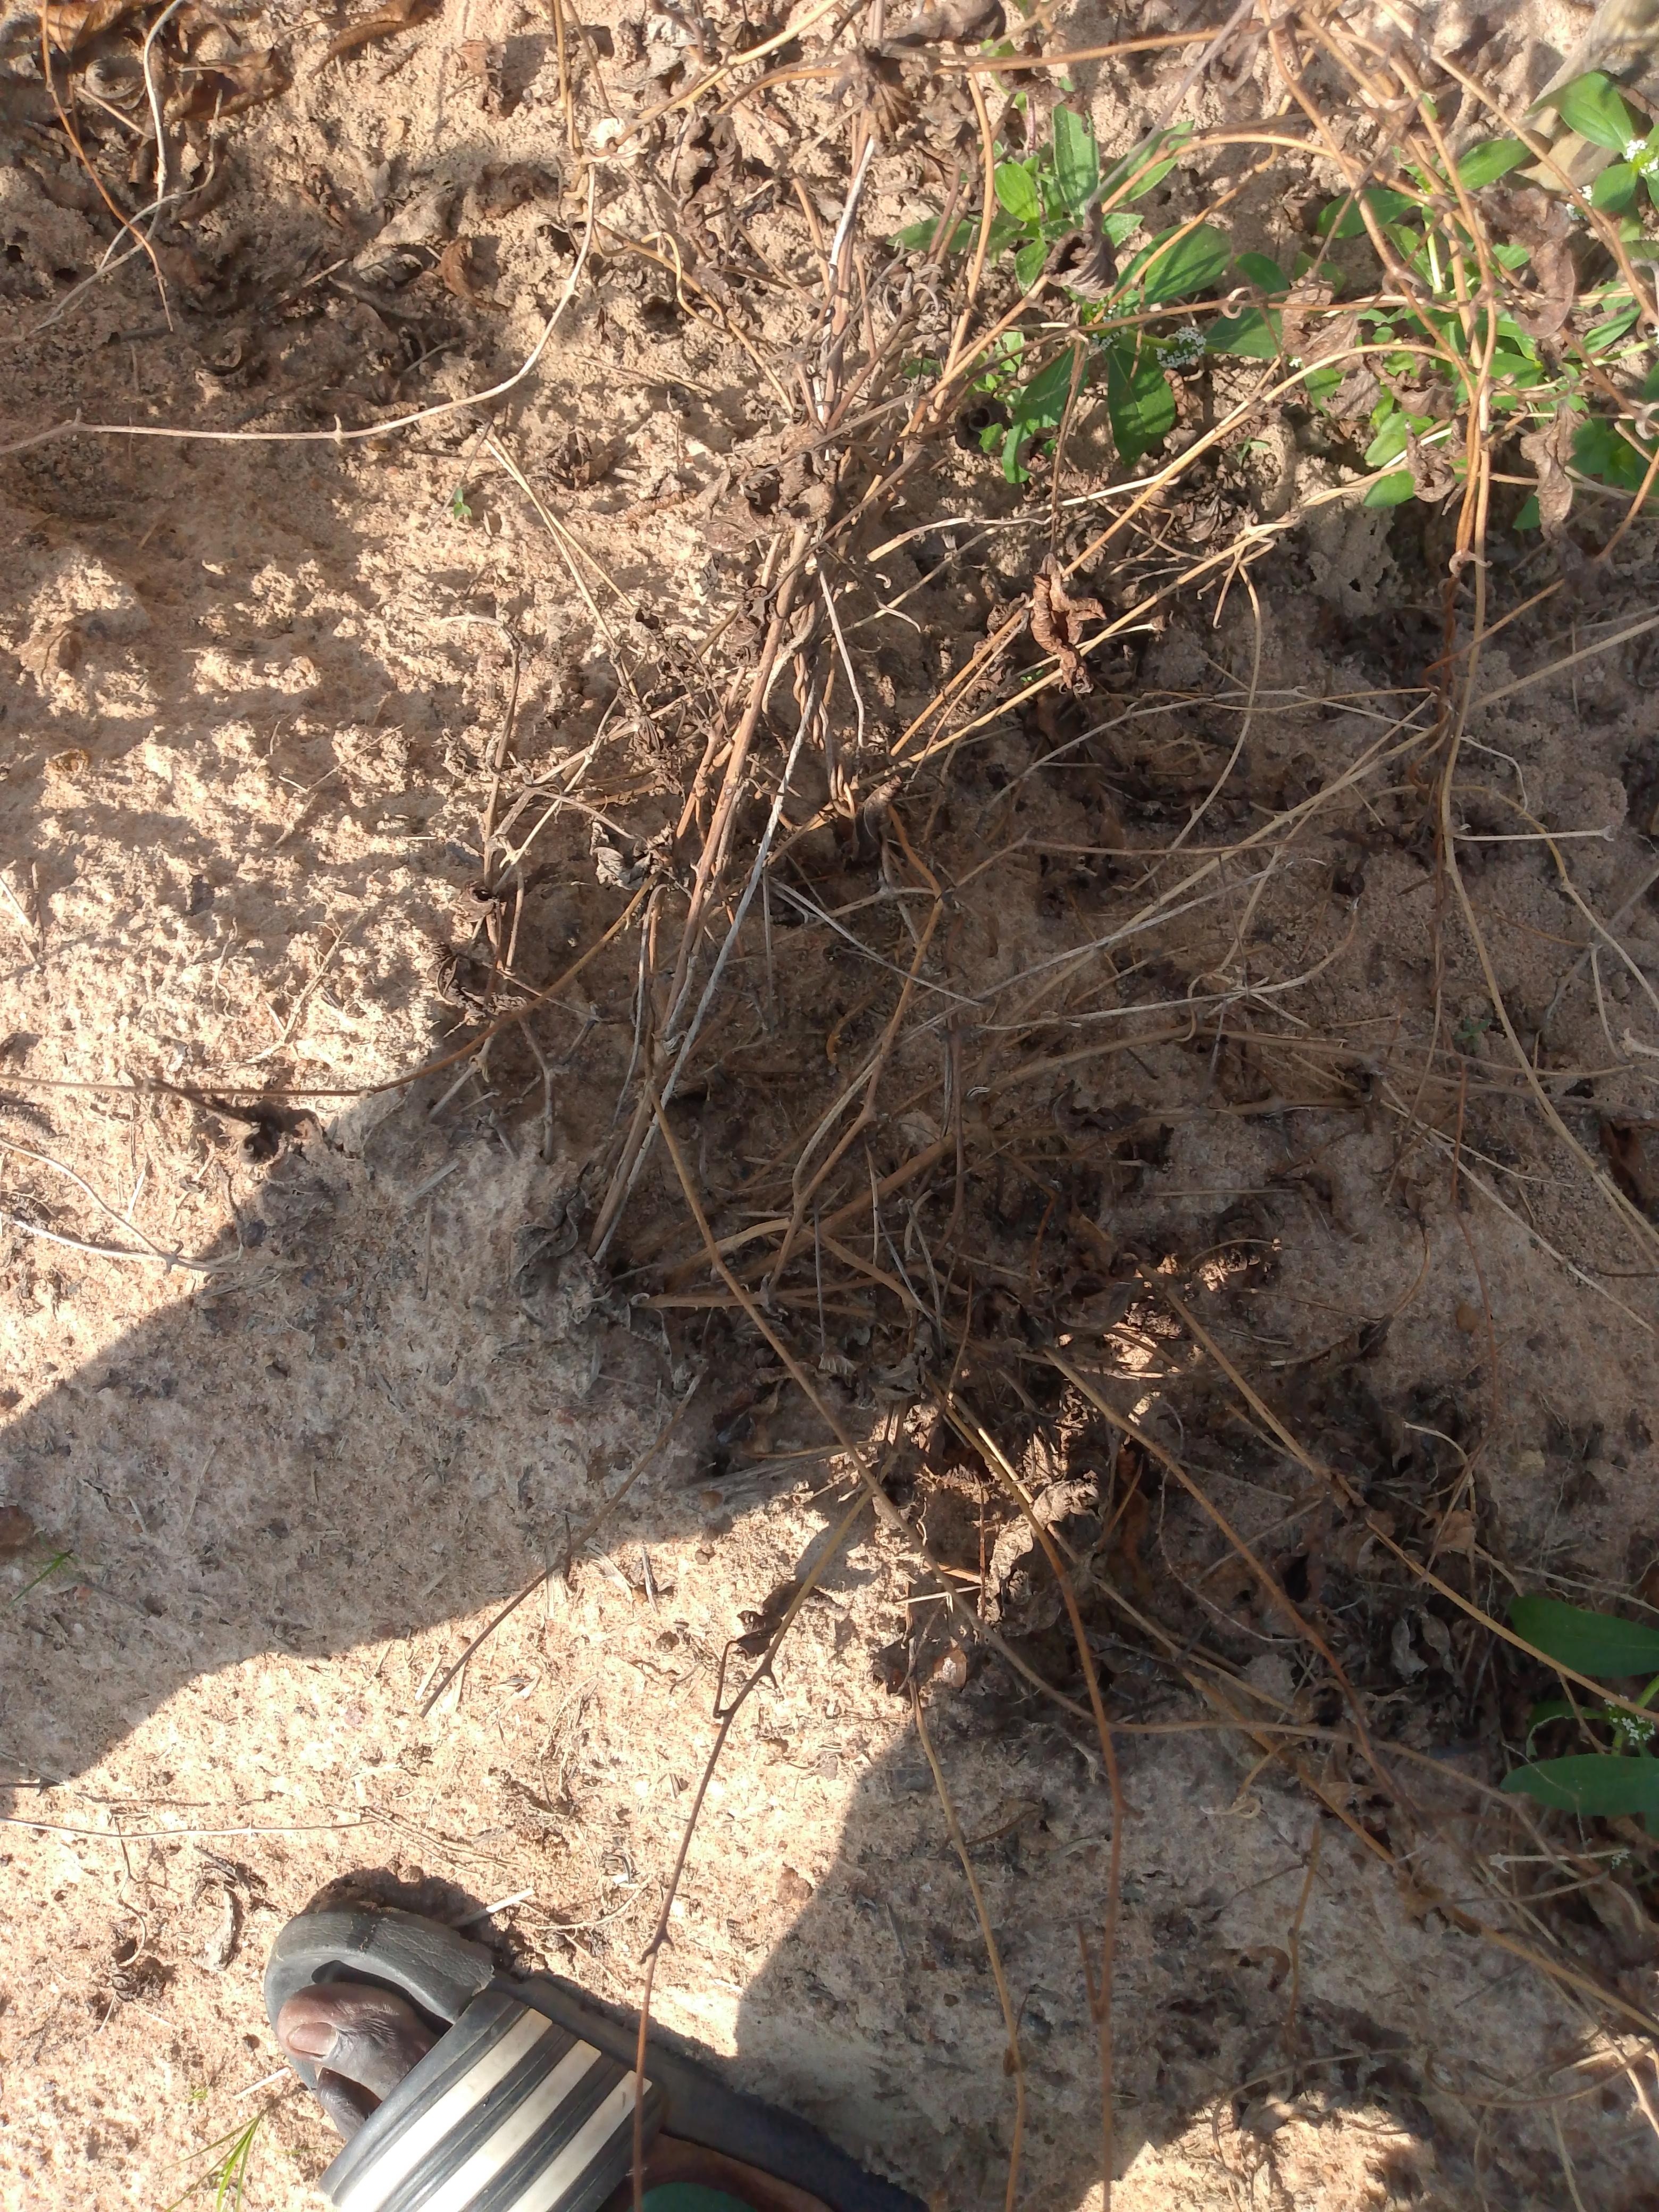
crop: yam
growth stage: maturity
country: Nigeria
